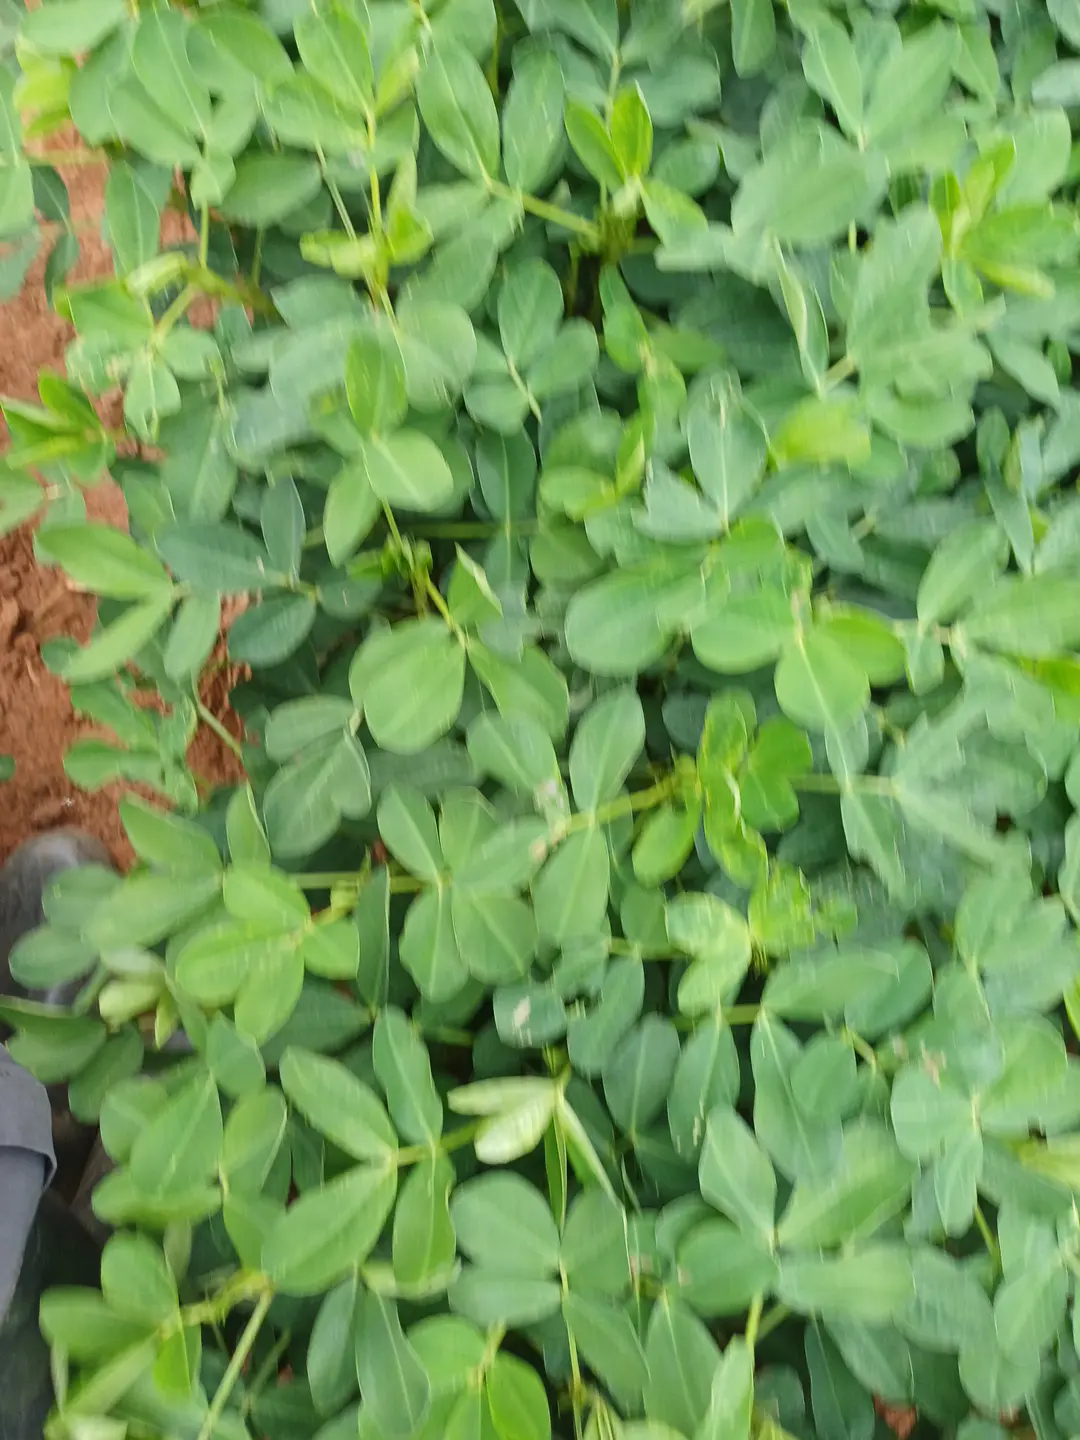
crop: groundnut
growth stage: pegging
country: Kenya
